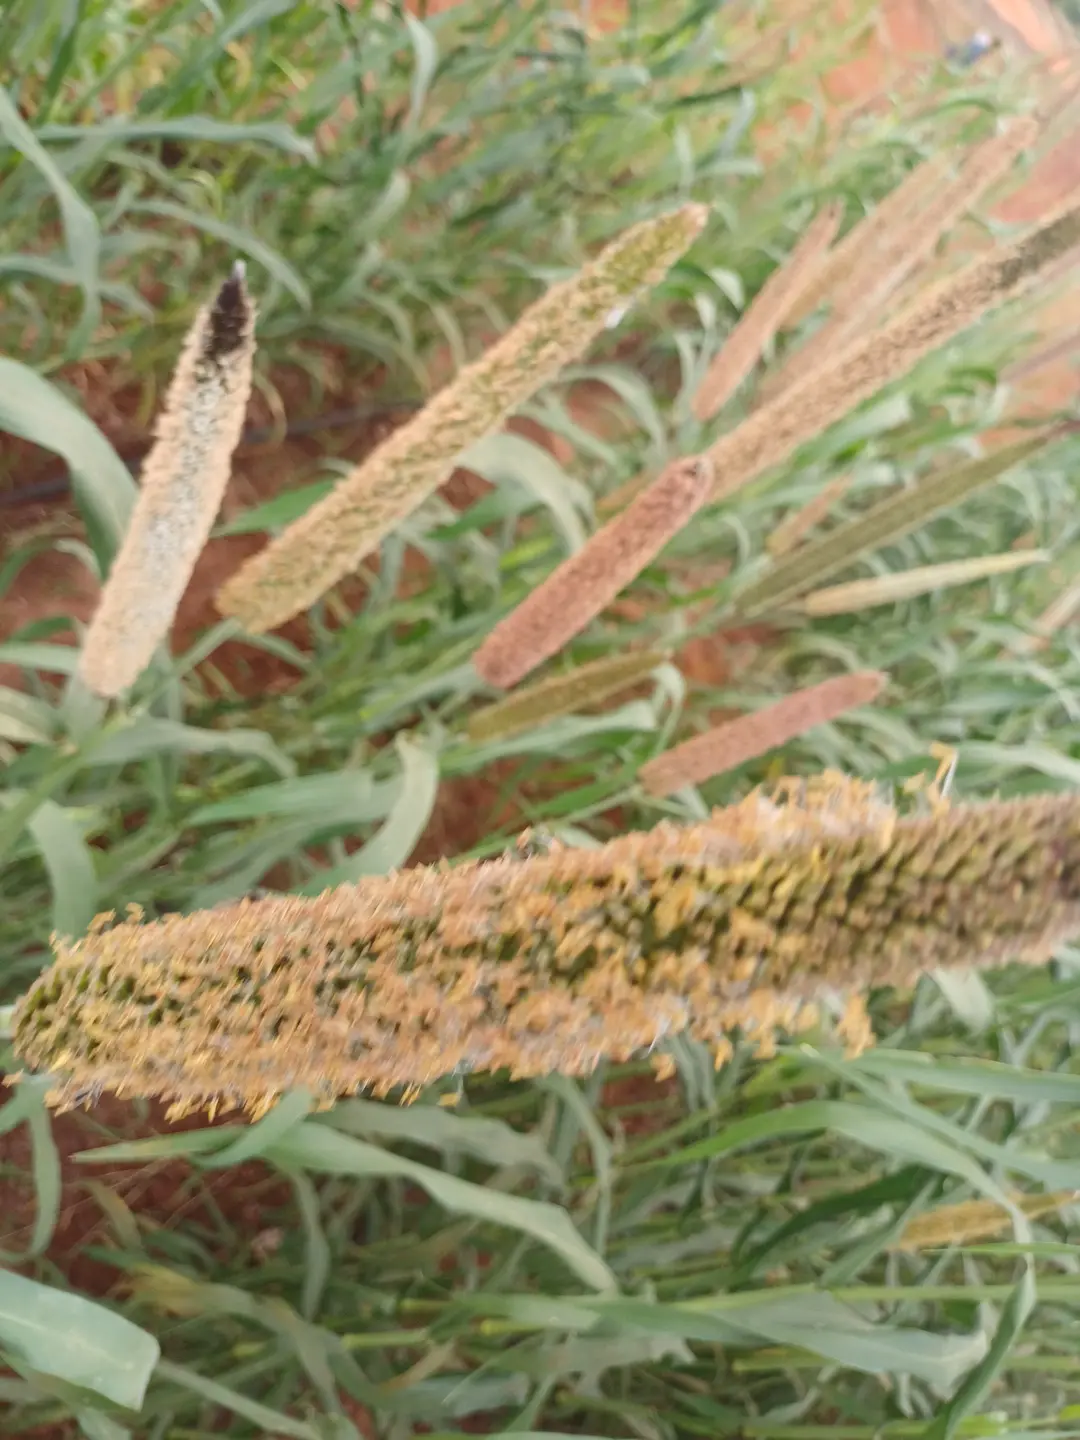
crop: pearl millet
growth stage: filling grain
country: Kenya
